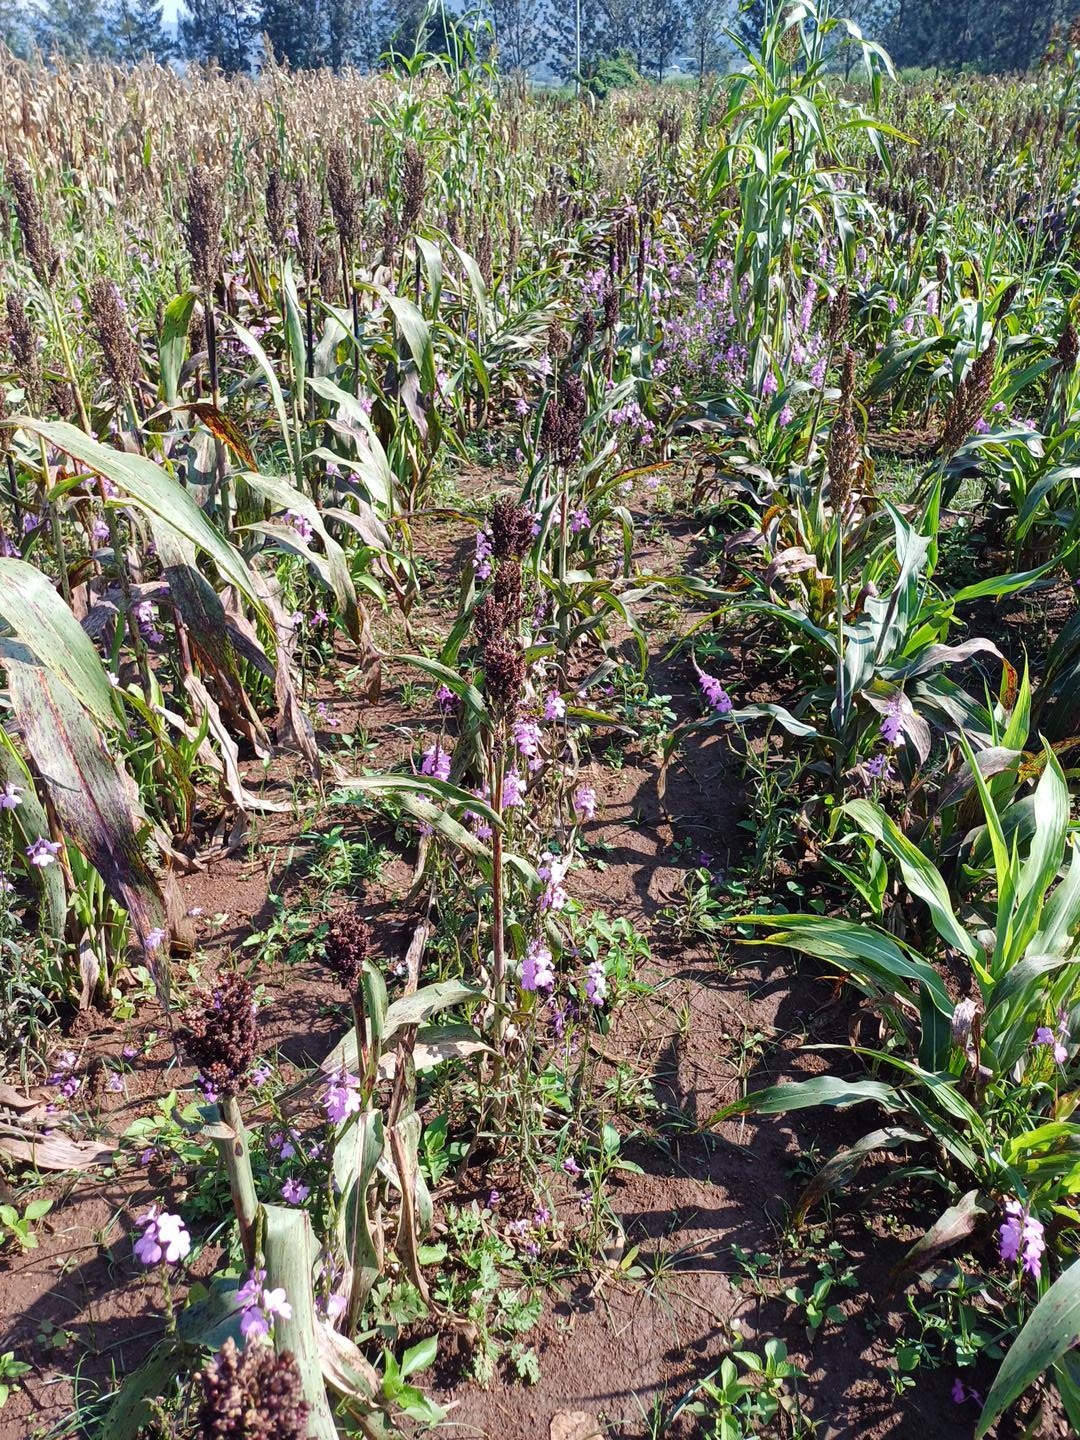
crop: sorghum
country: Kenya
